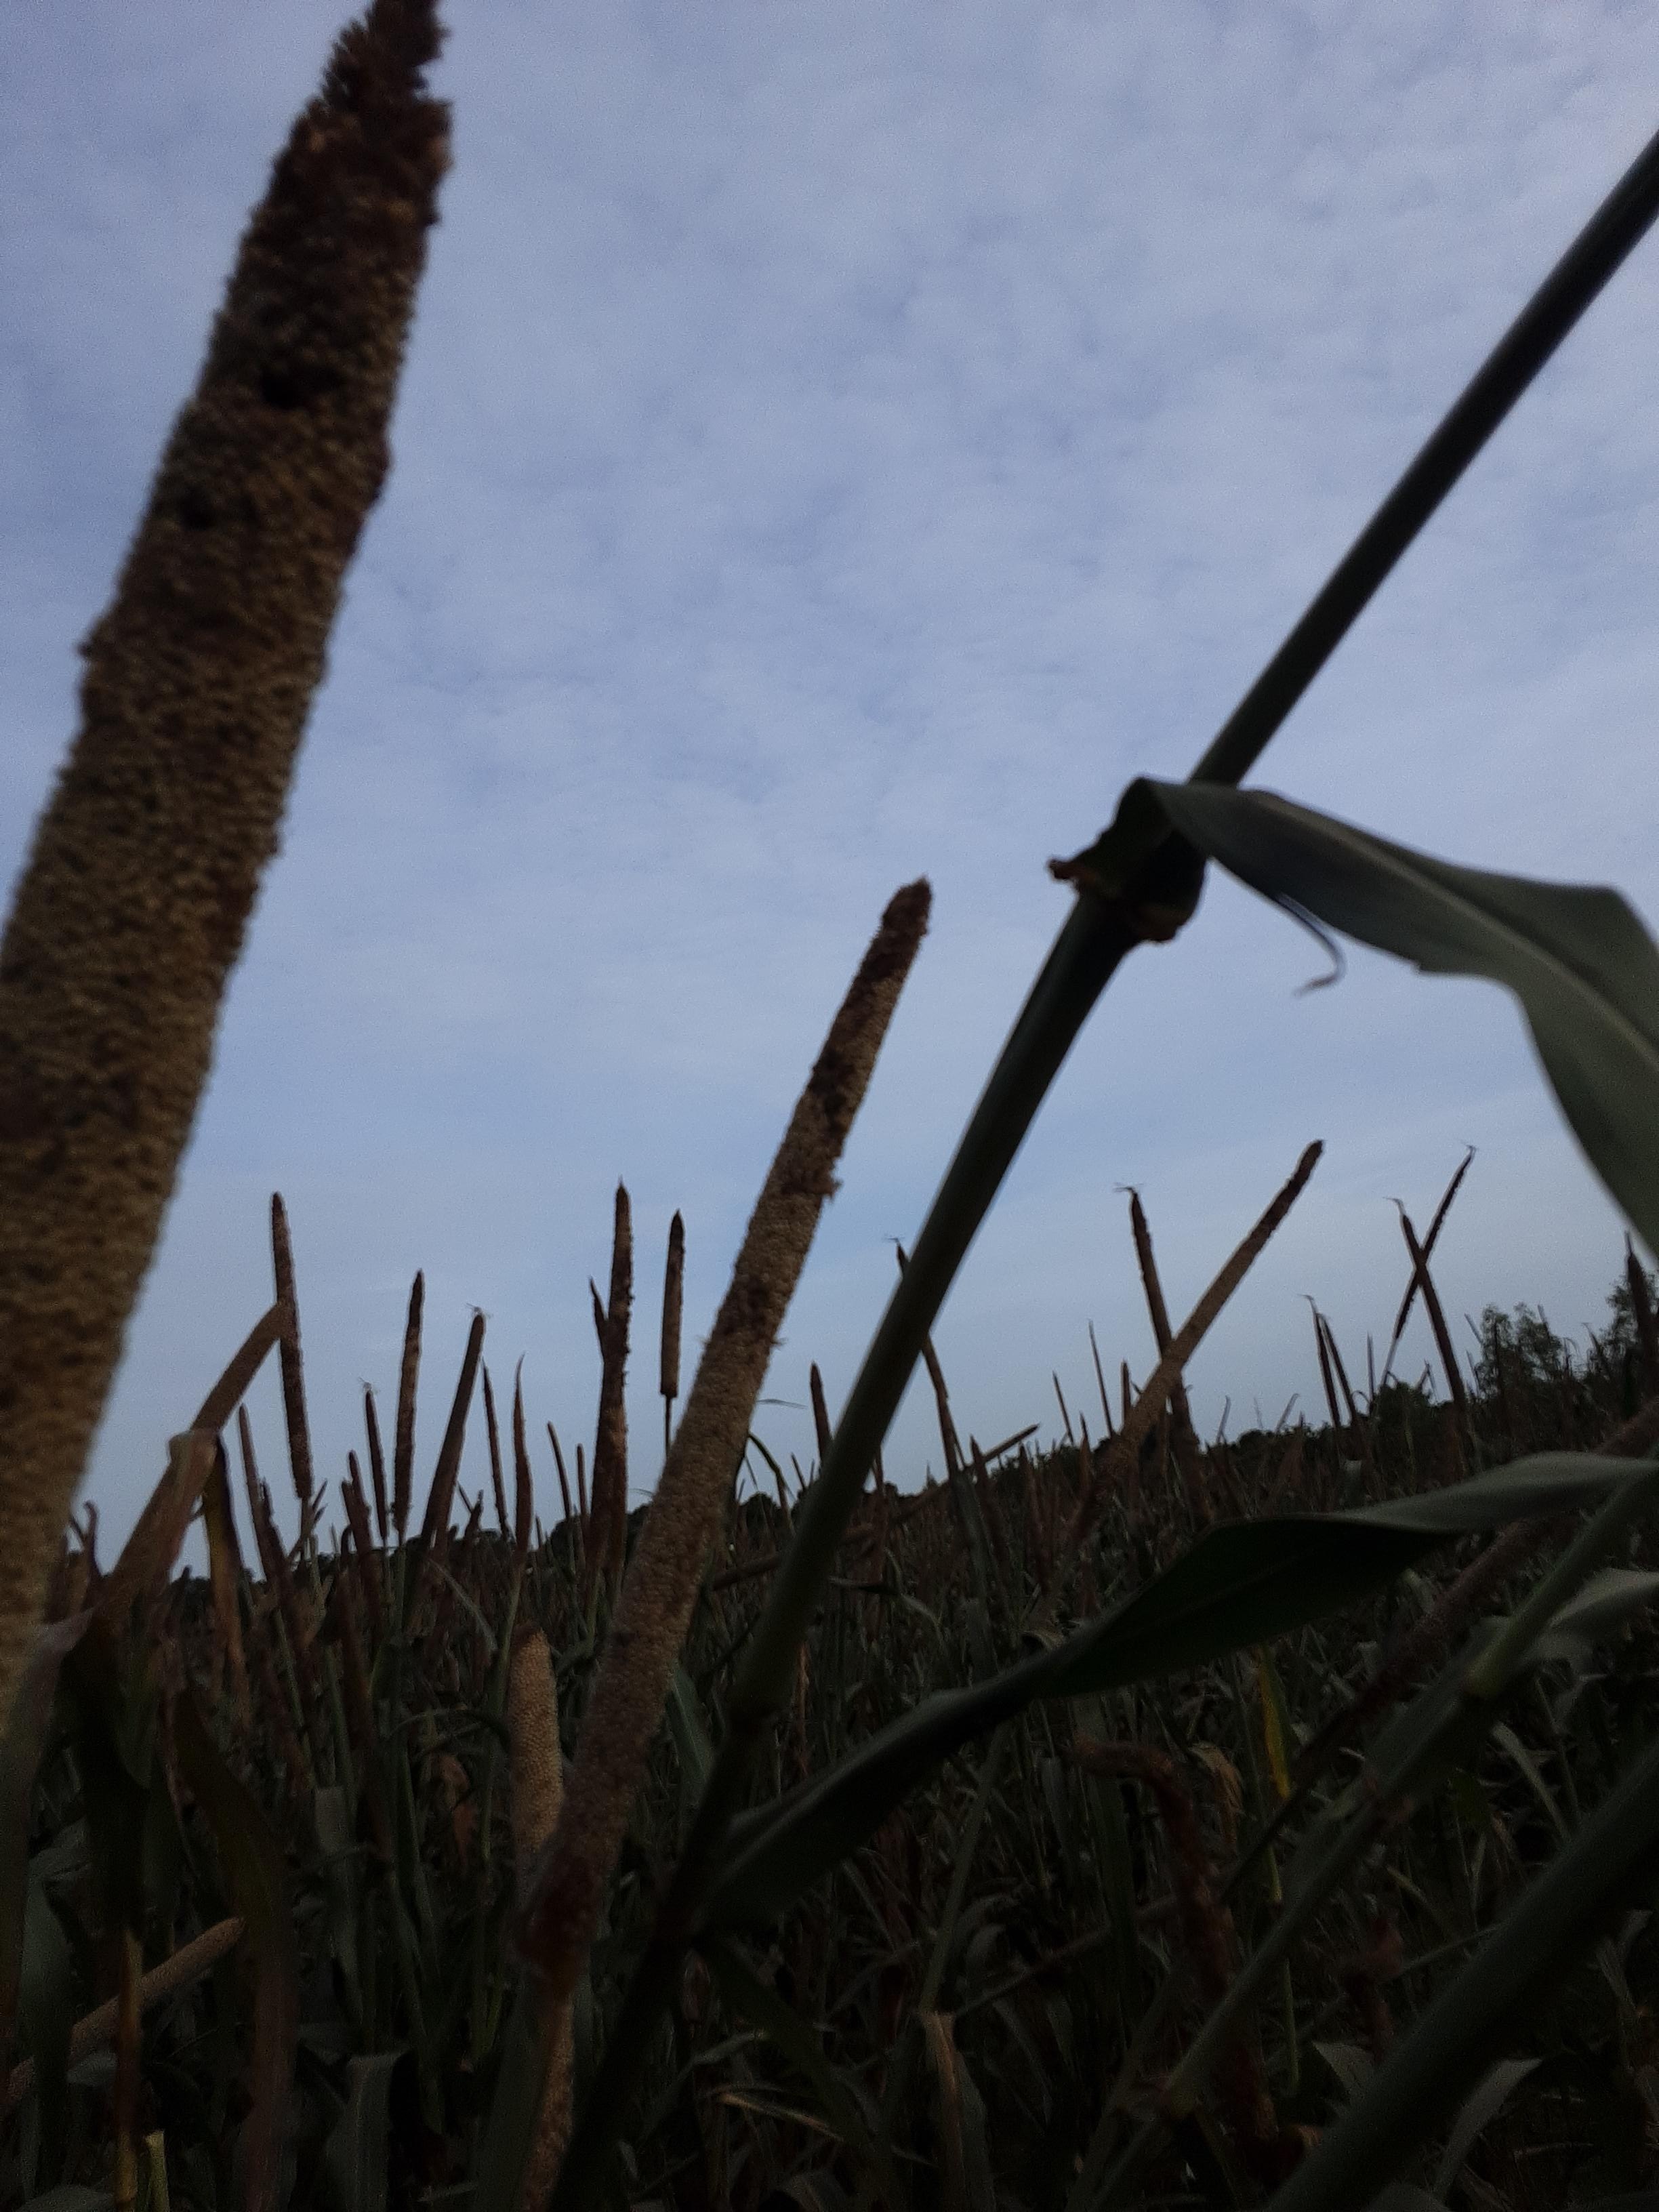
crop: pearl millet
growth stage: filling grain
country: Senegal
